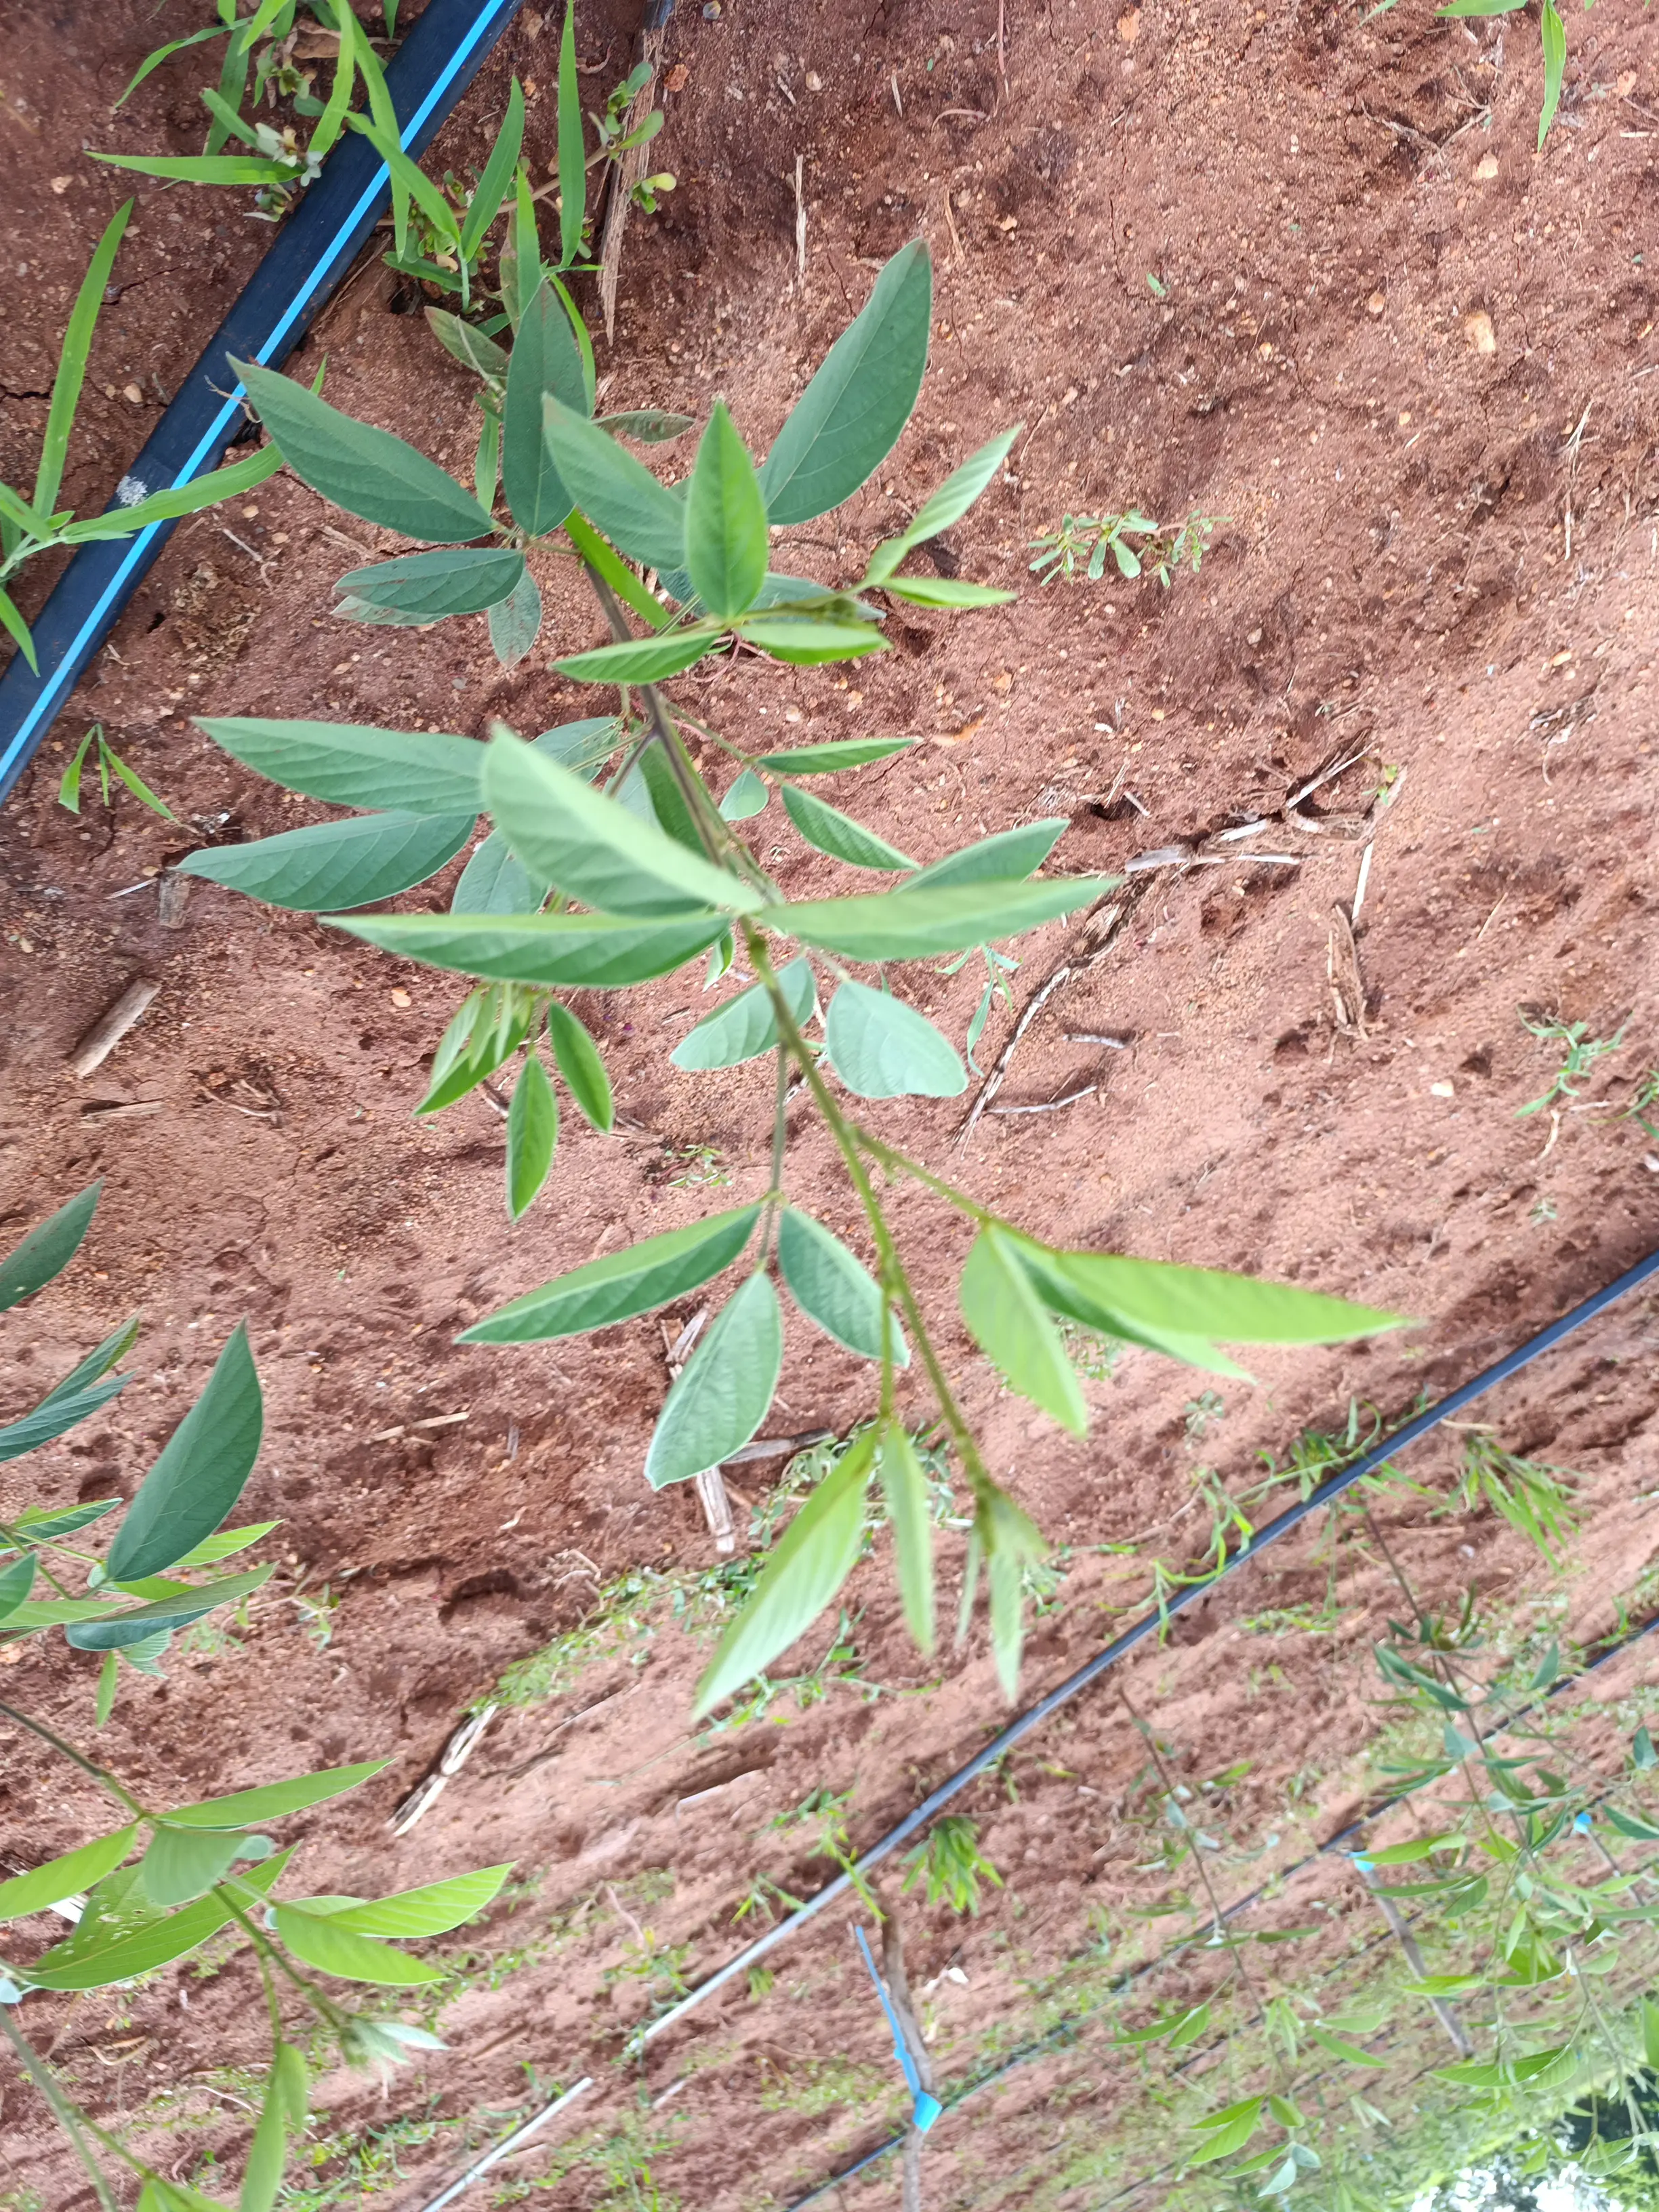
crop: pigeonpea
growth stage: vegetative
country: Kenya
